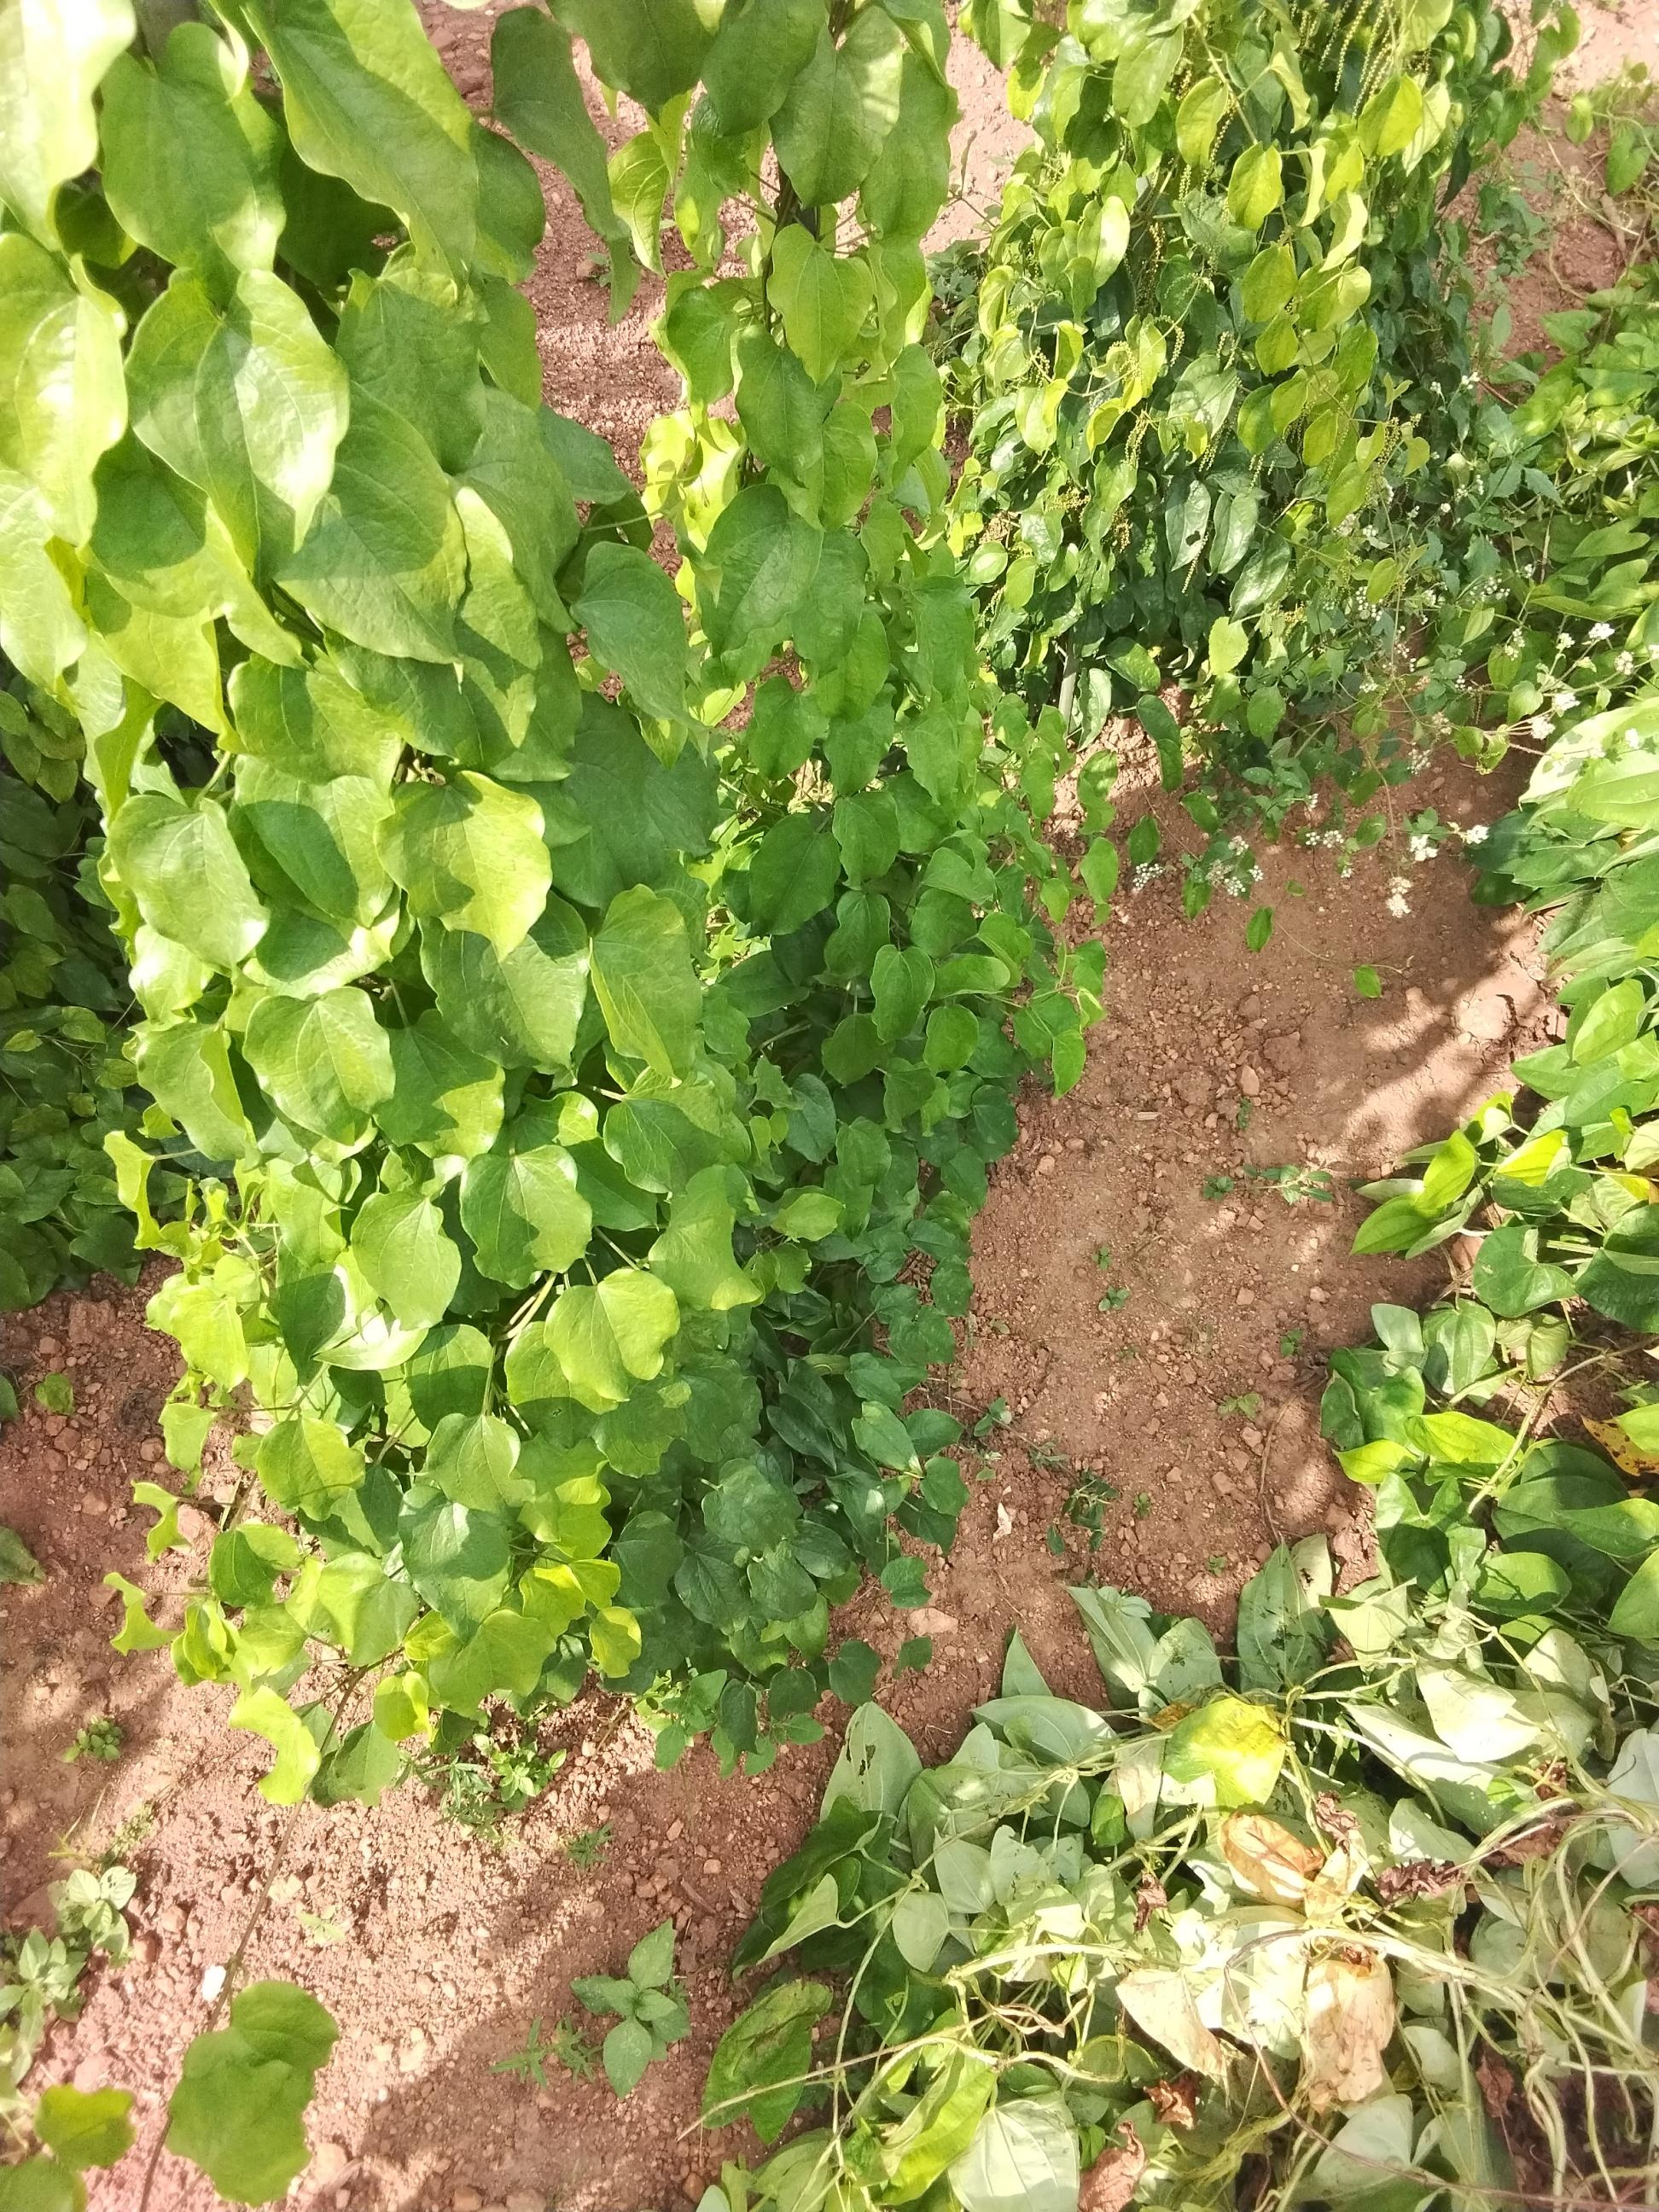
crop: yam
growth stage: vegetative
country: Nigeria
